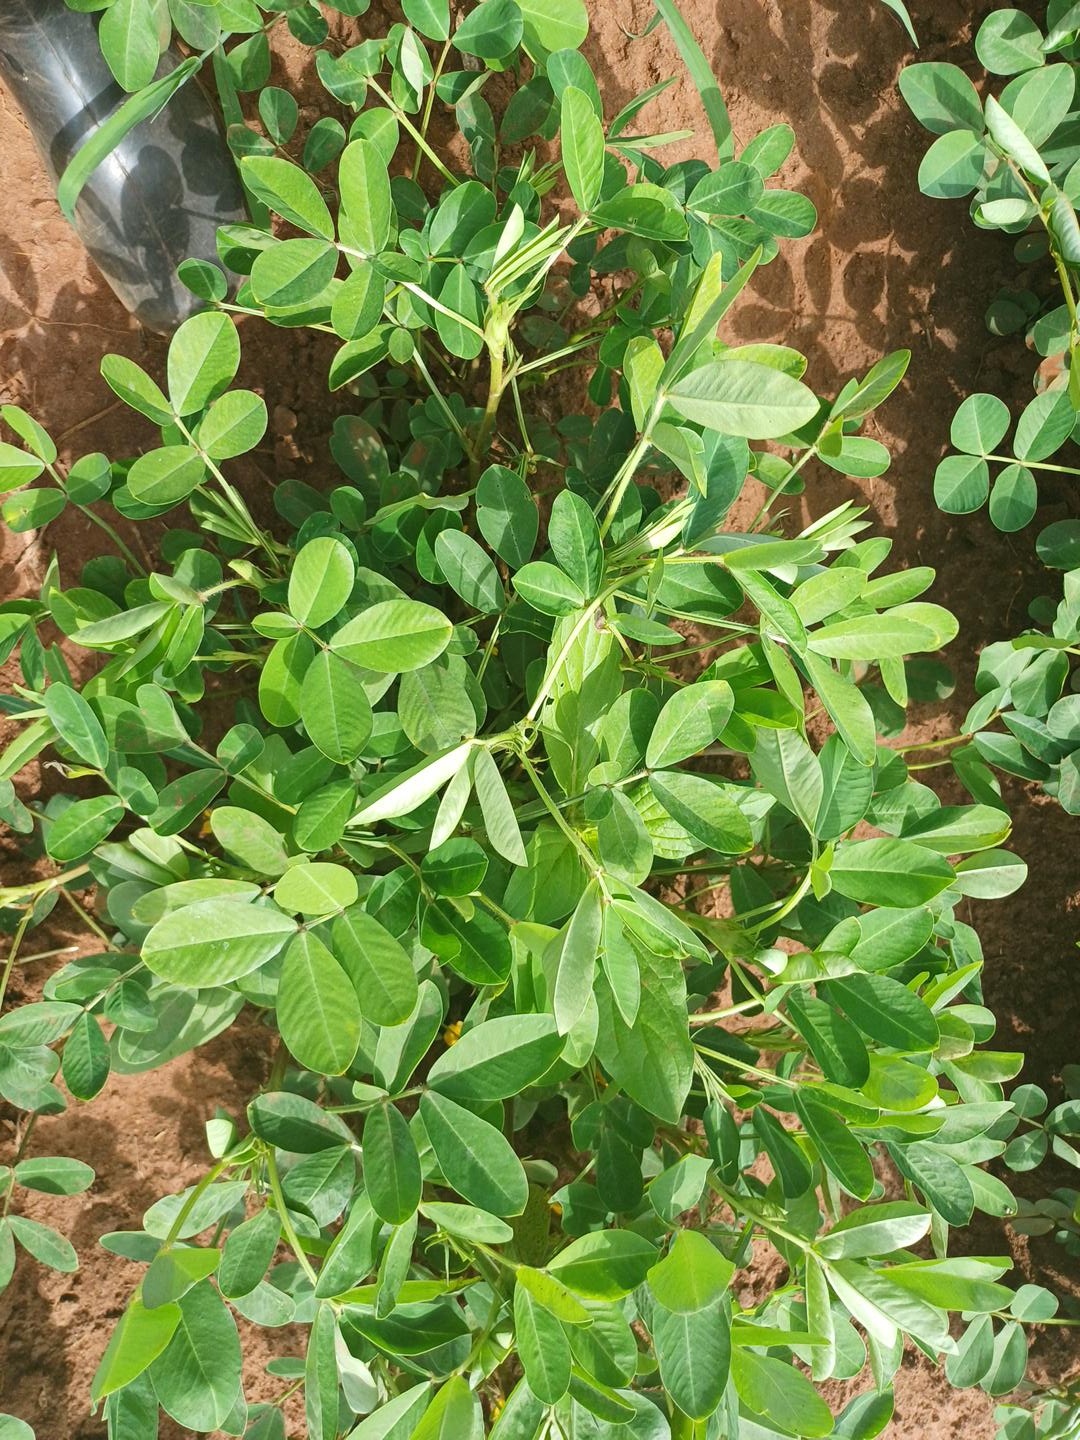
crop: groundnut
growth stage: flowering
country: Kenya
